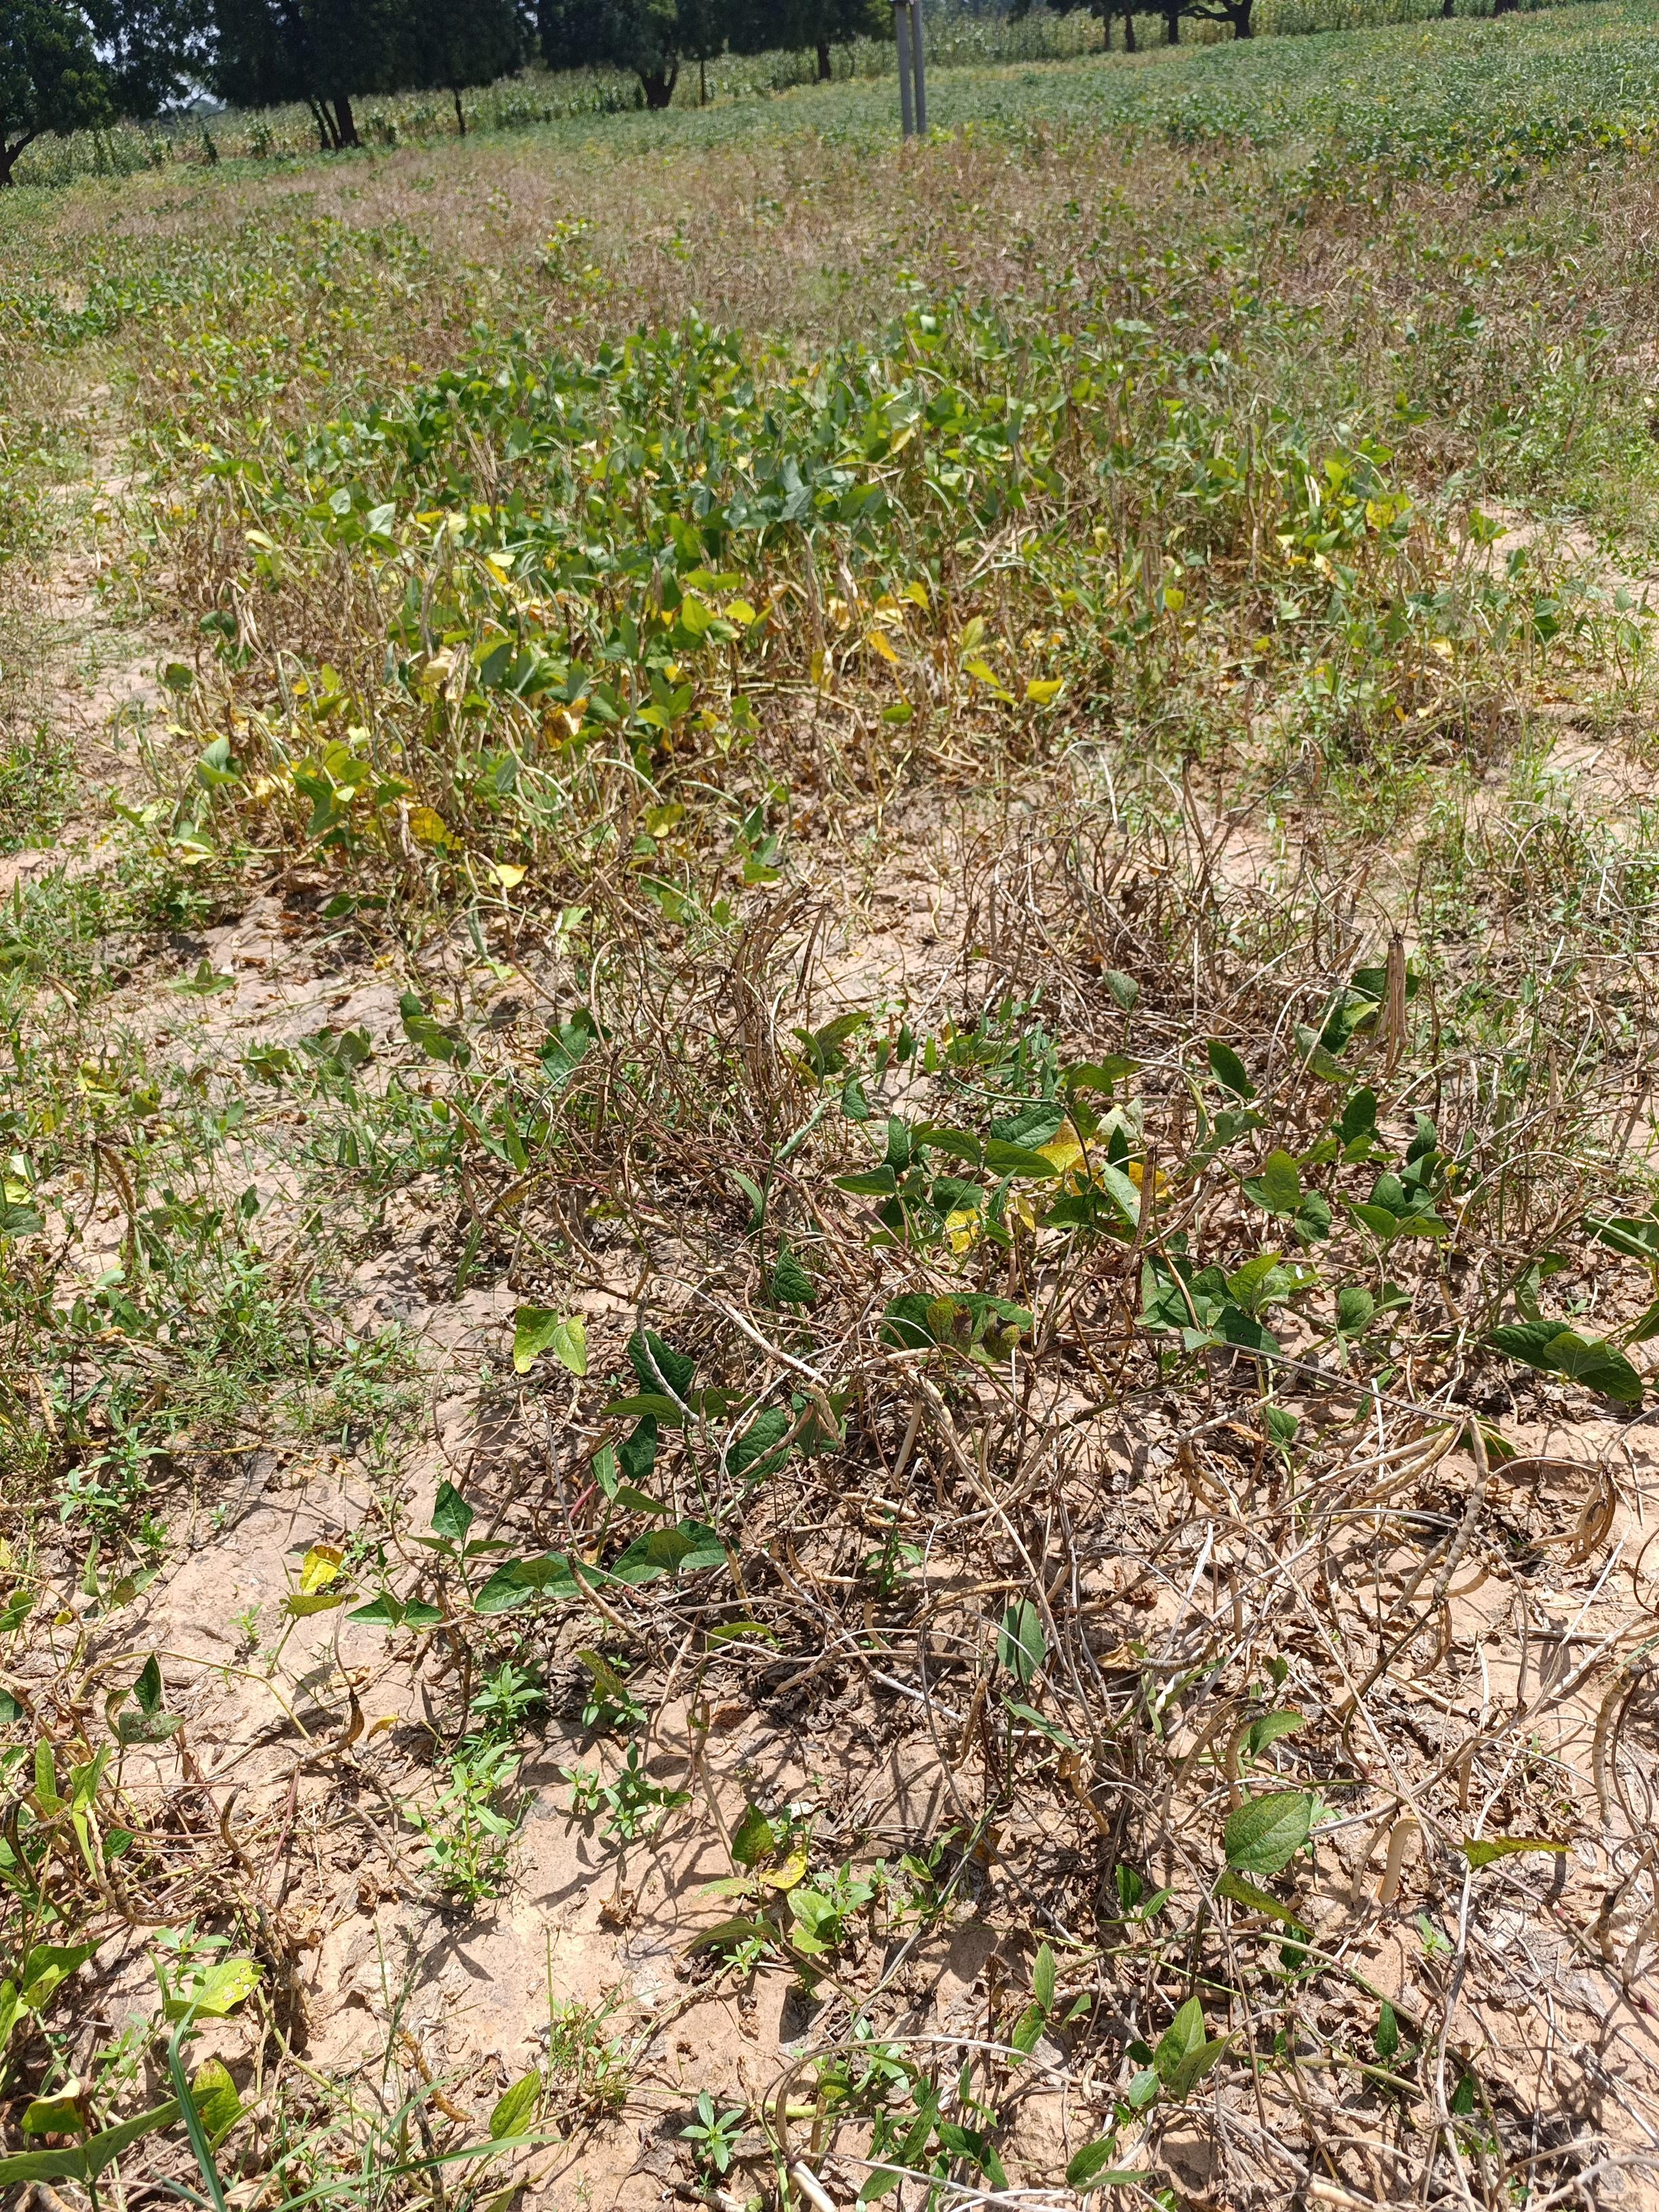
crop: cowpea
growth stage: maturity
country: Nigeria
